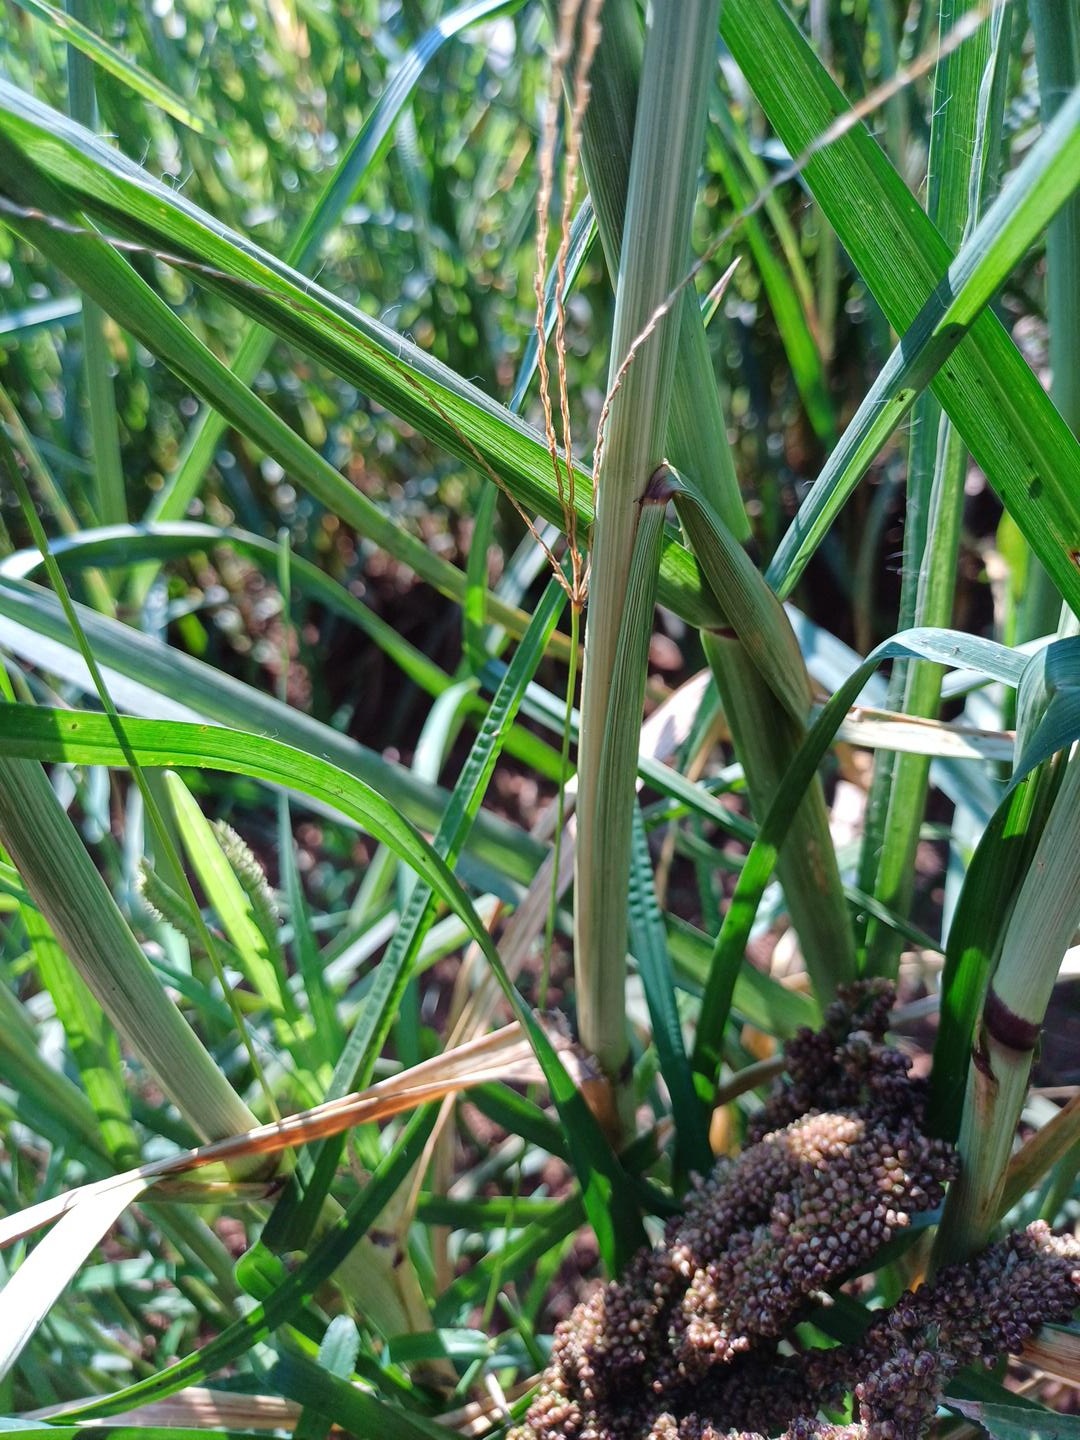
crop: finger millet
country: Kenya
